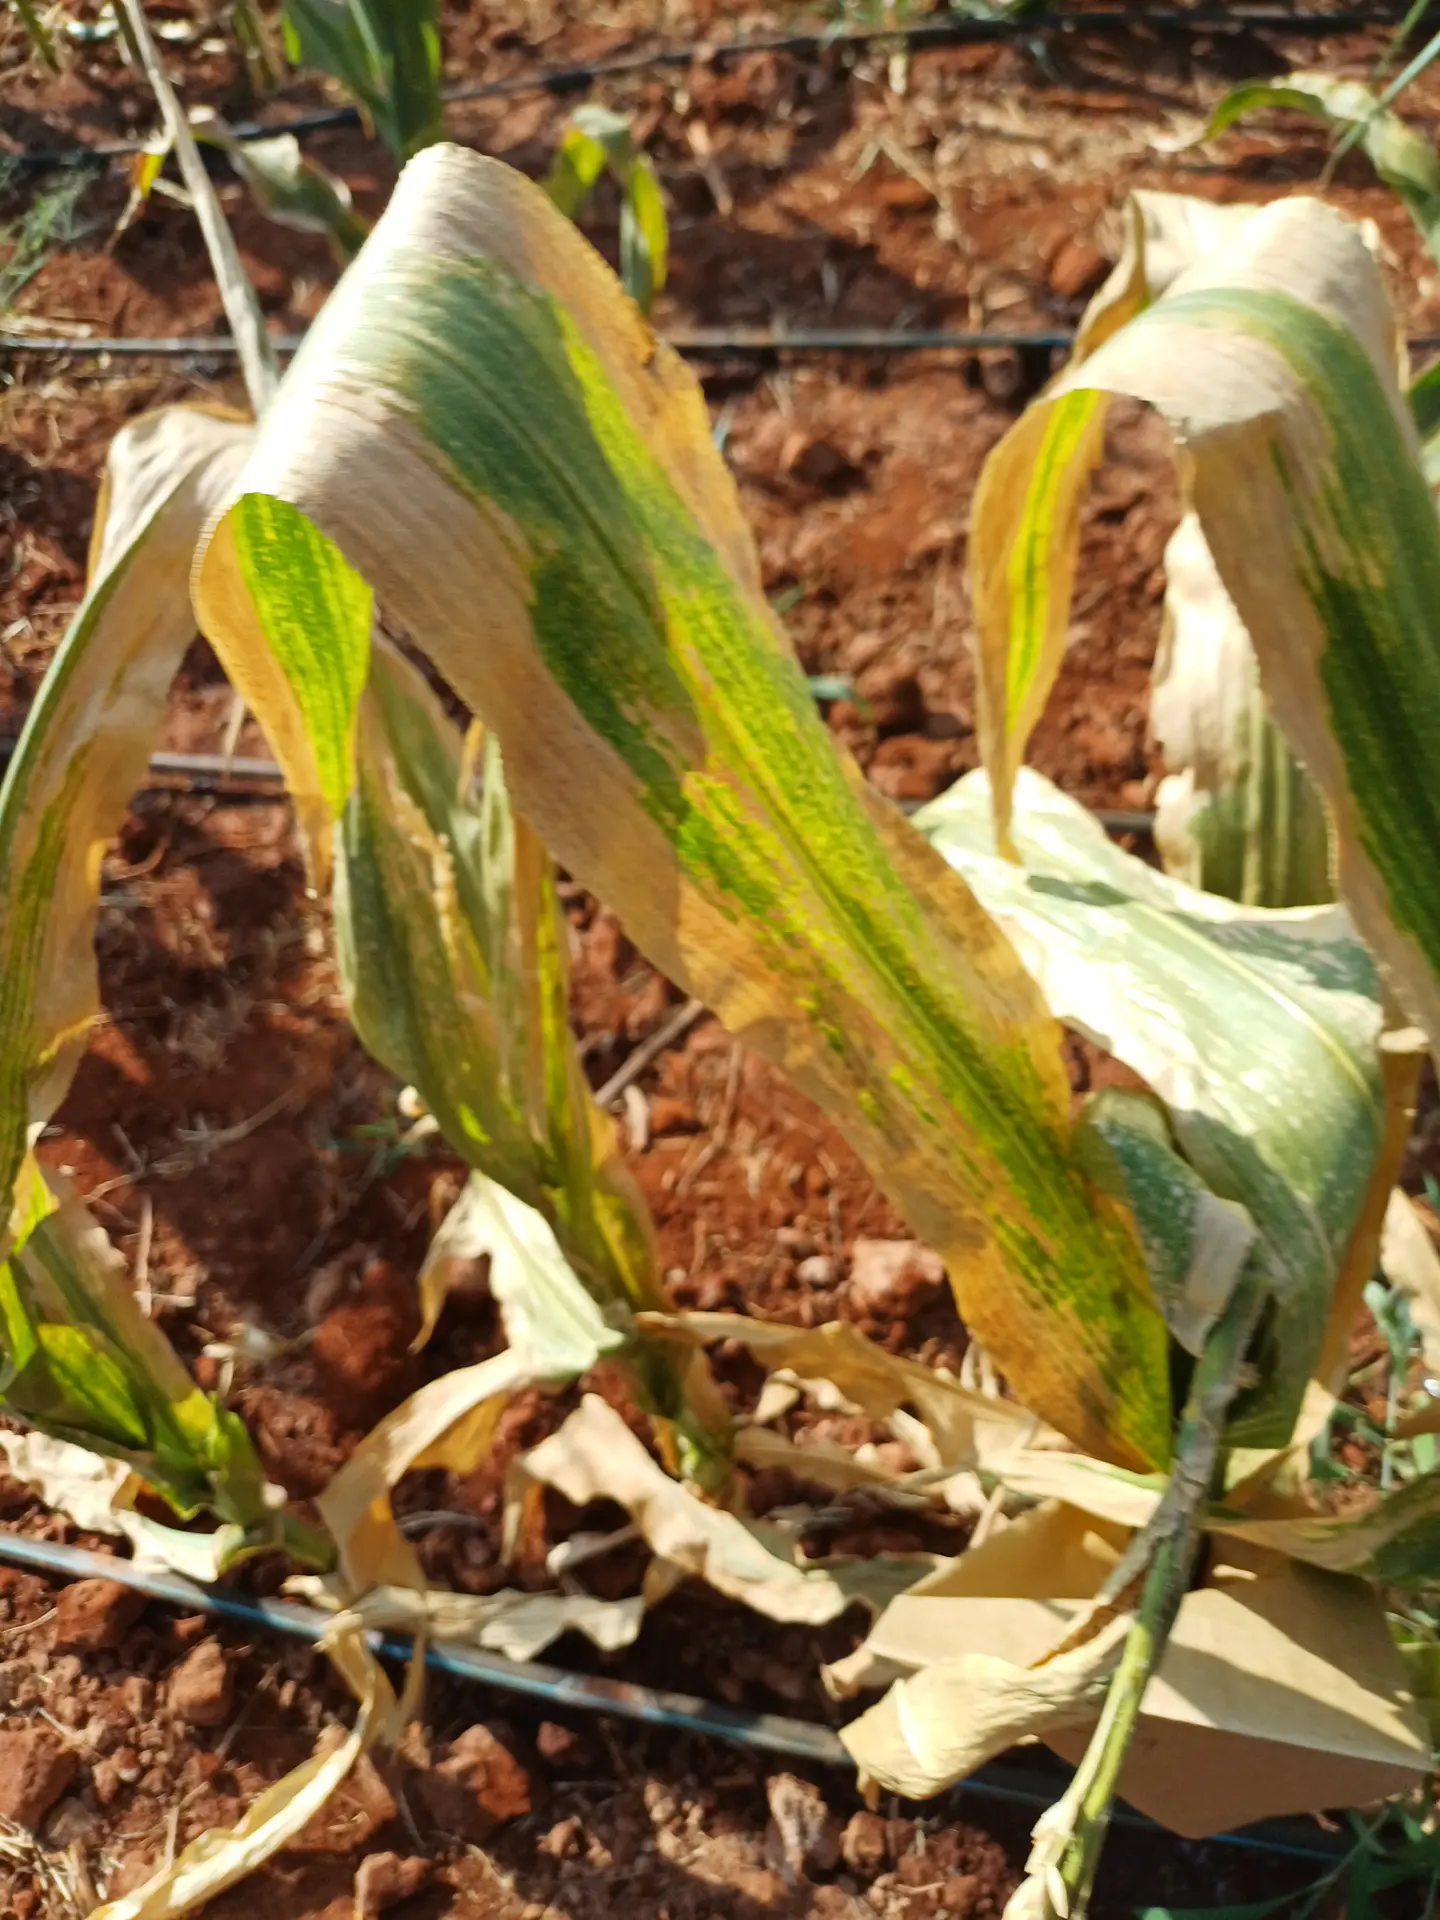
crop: maize
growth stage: flowering
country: Kenya
